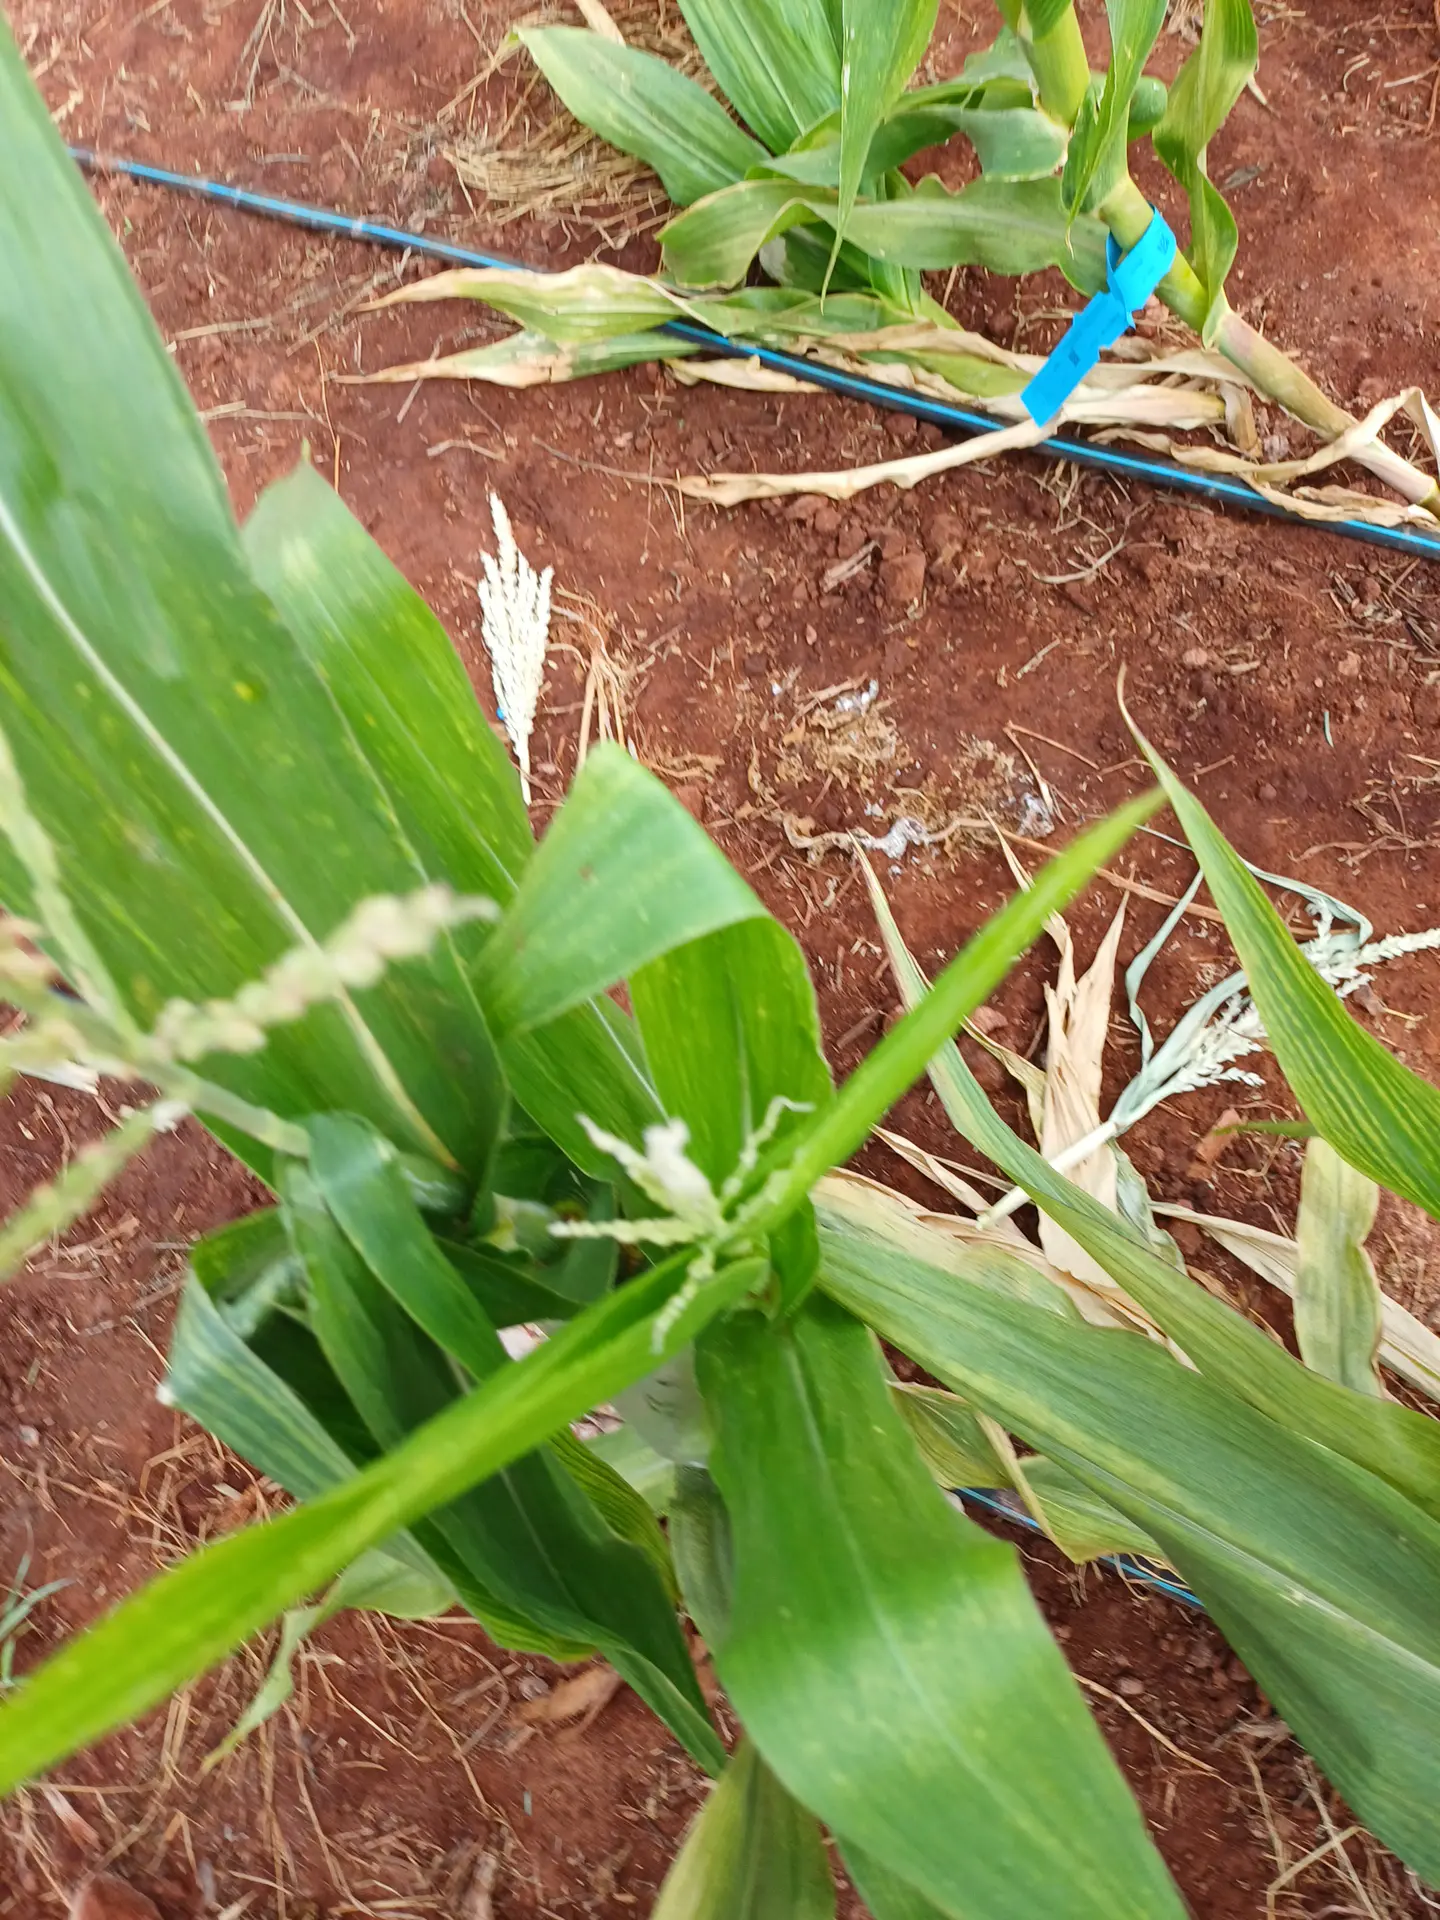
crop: maize
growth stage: flowering
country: Kenya
